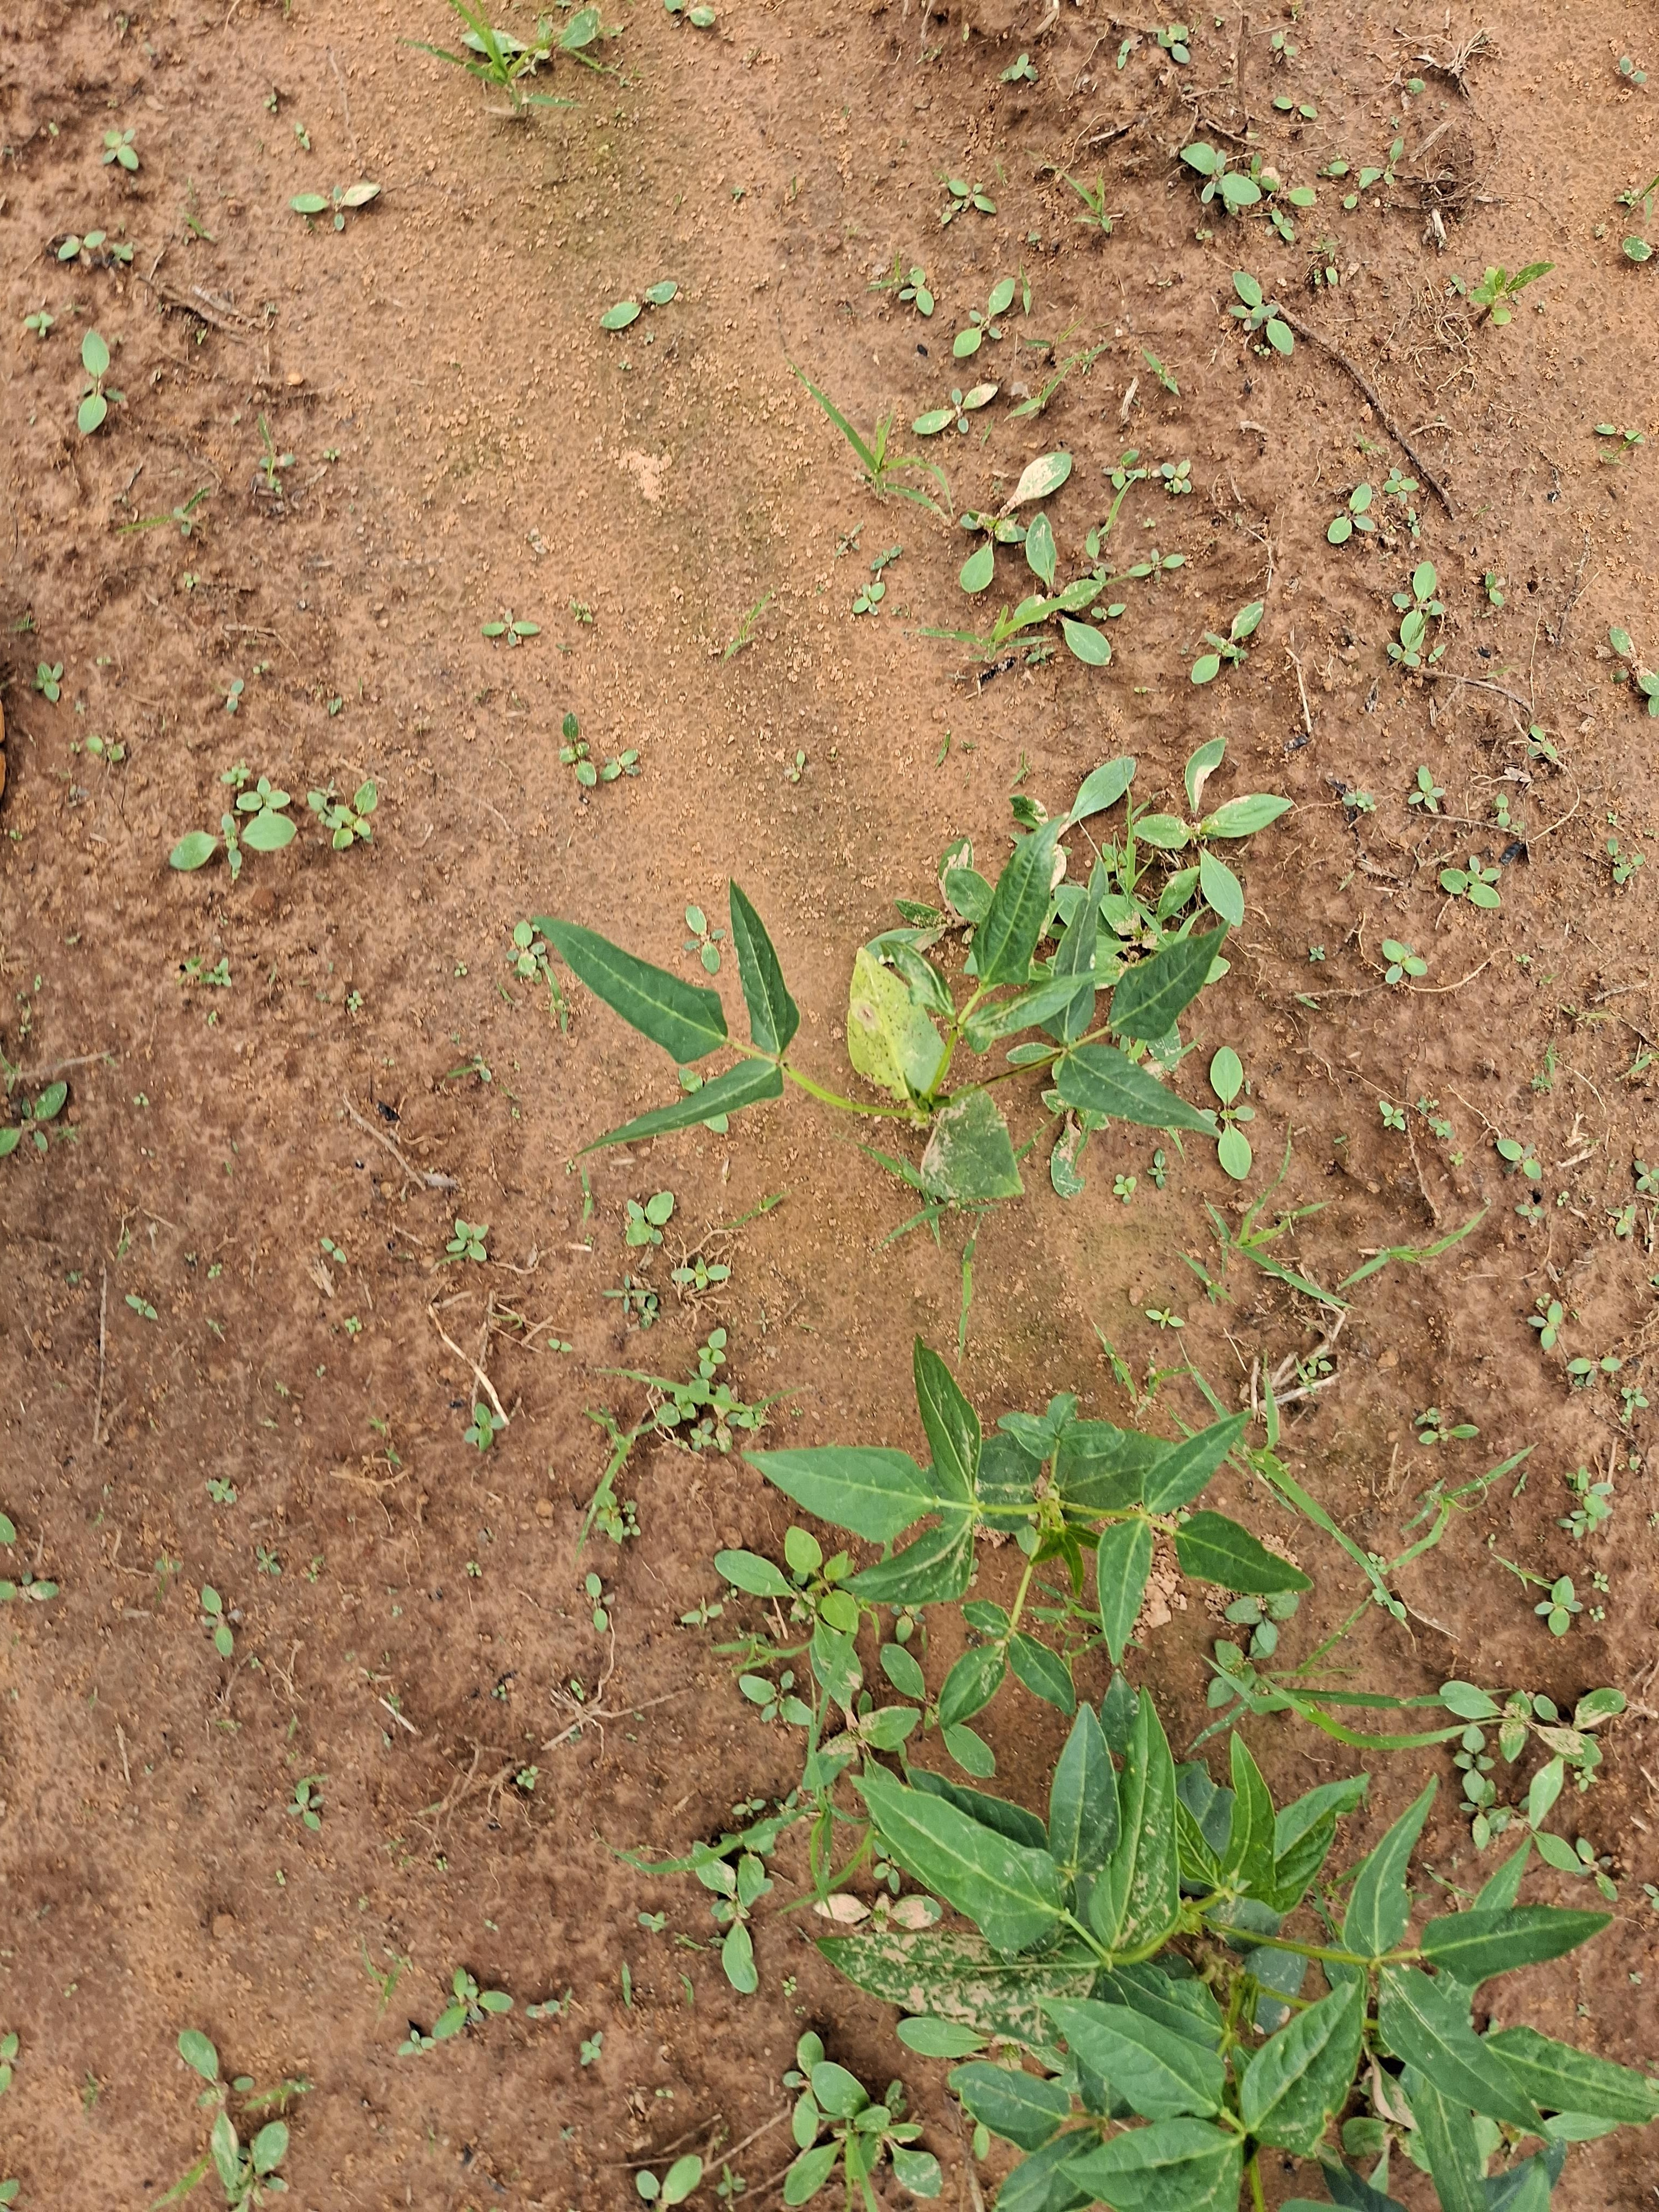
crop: cowpea
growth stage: sprouting emergence
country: Nigeria
